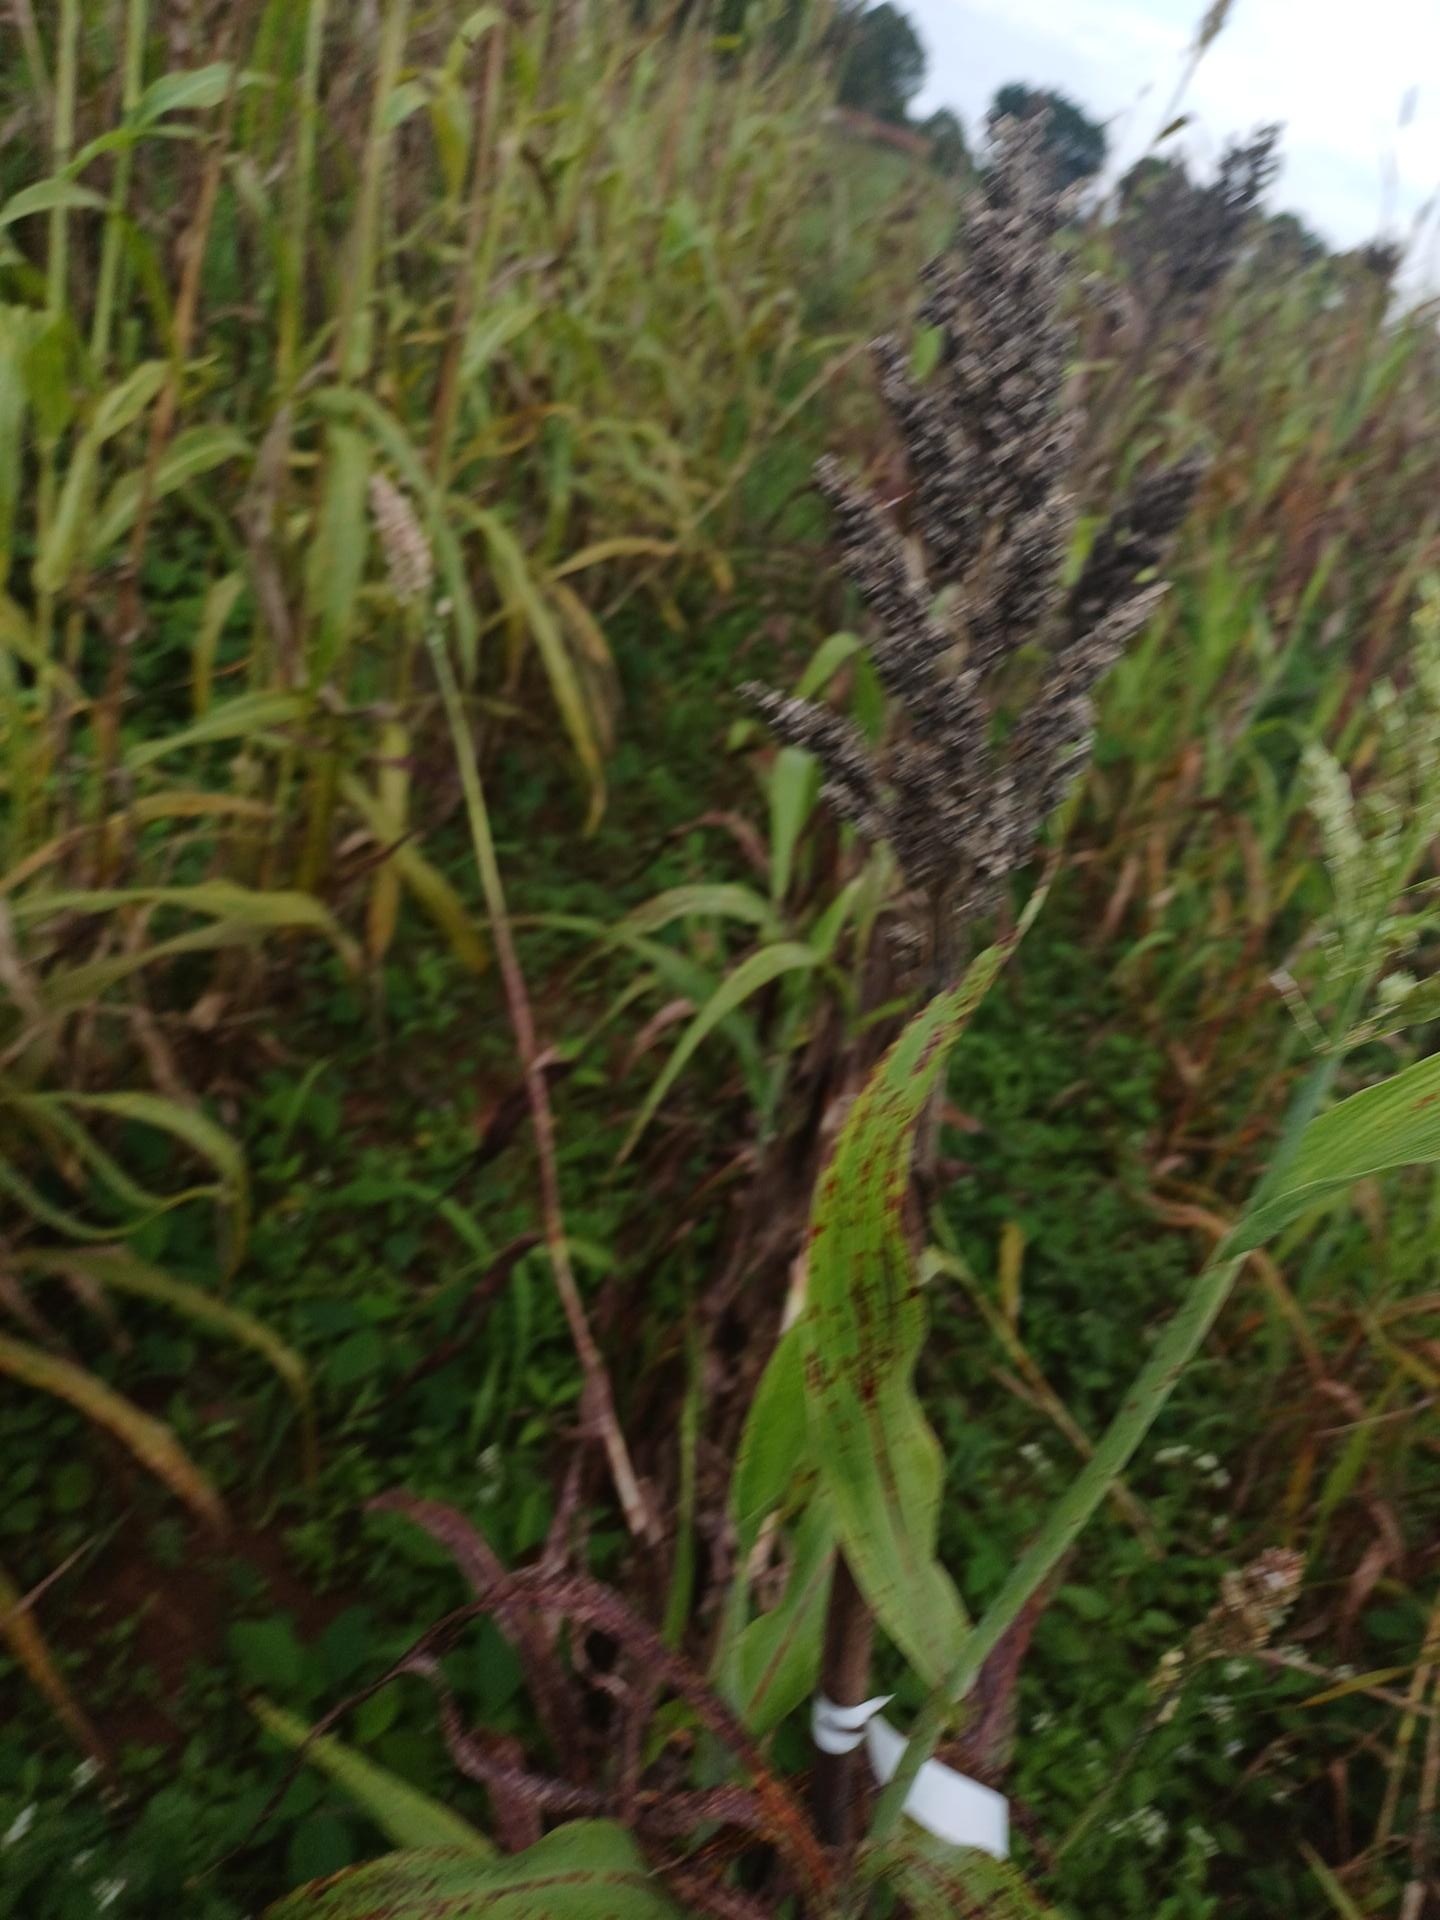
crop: sorghum
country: Kenya
